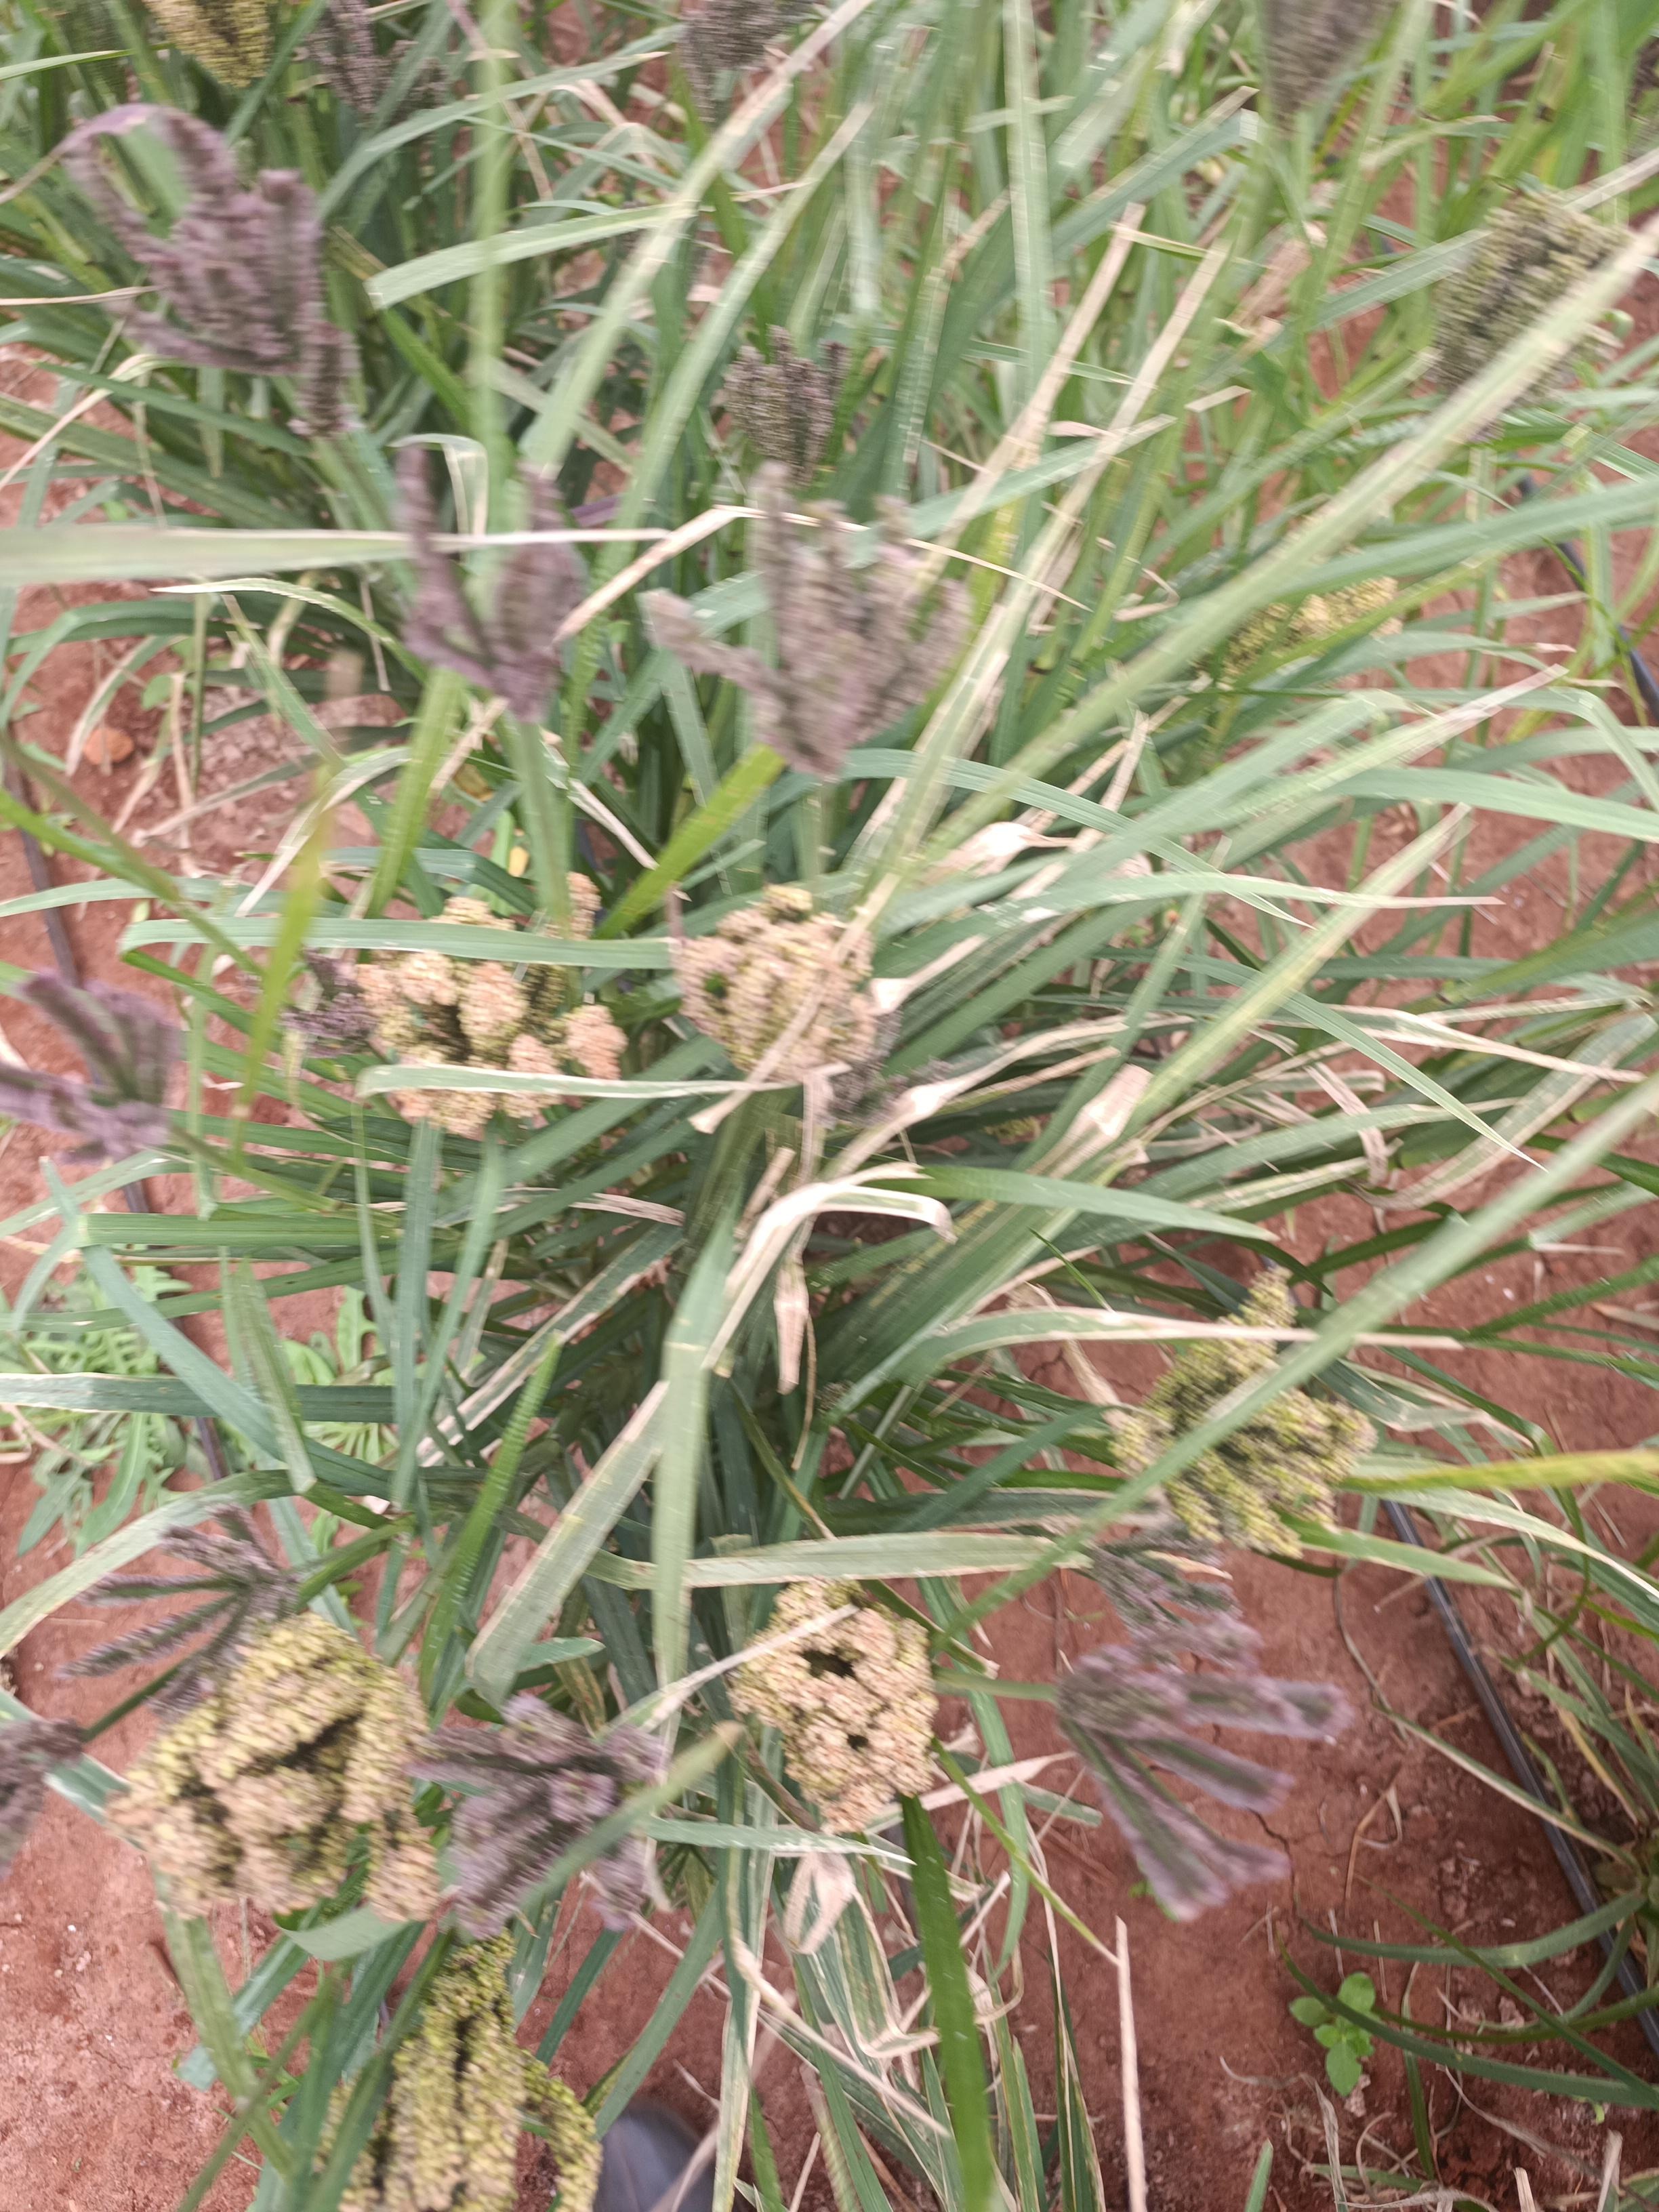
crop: finger millet
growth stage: filling grain
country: Kenya
